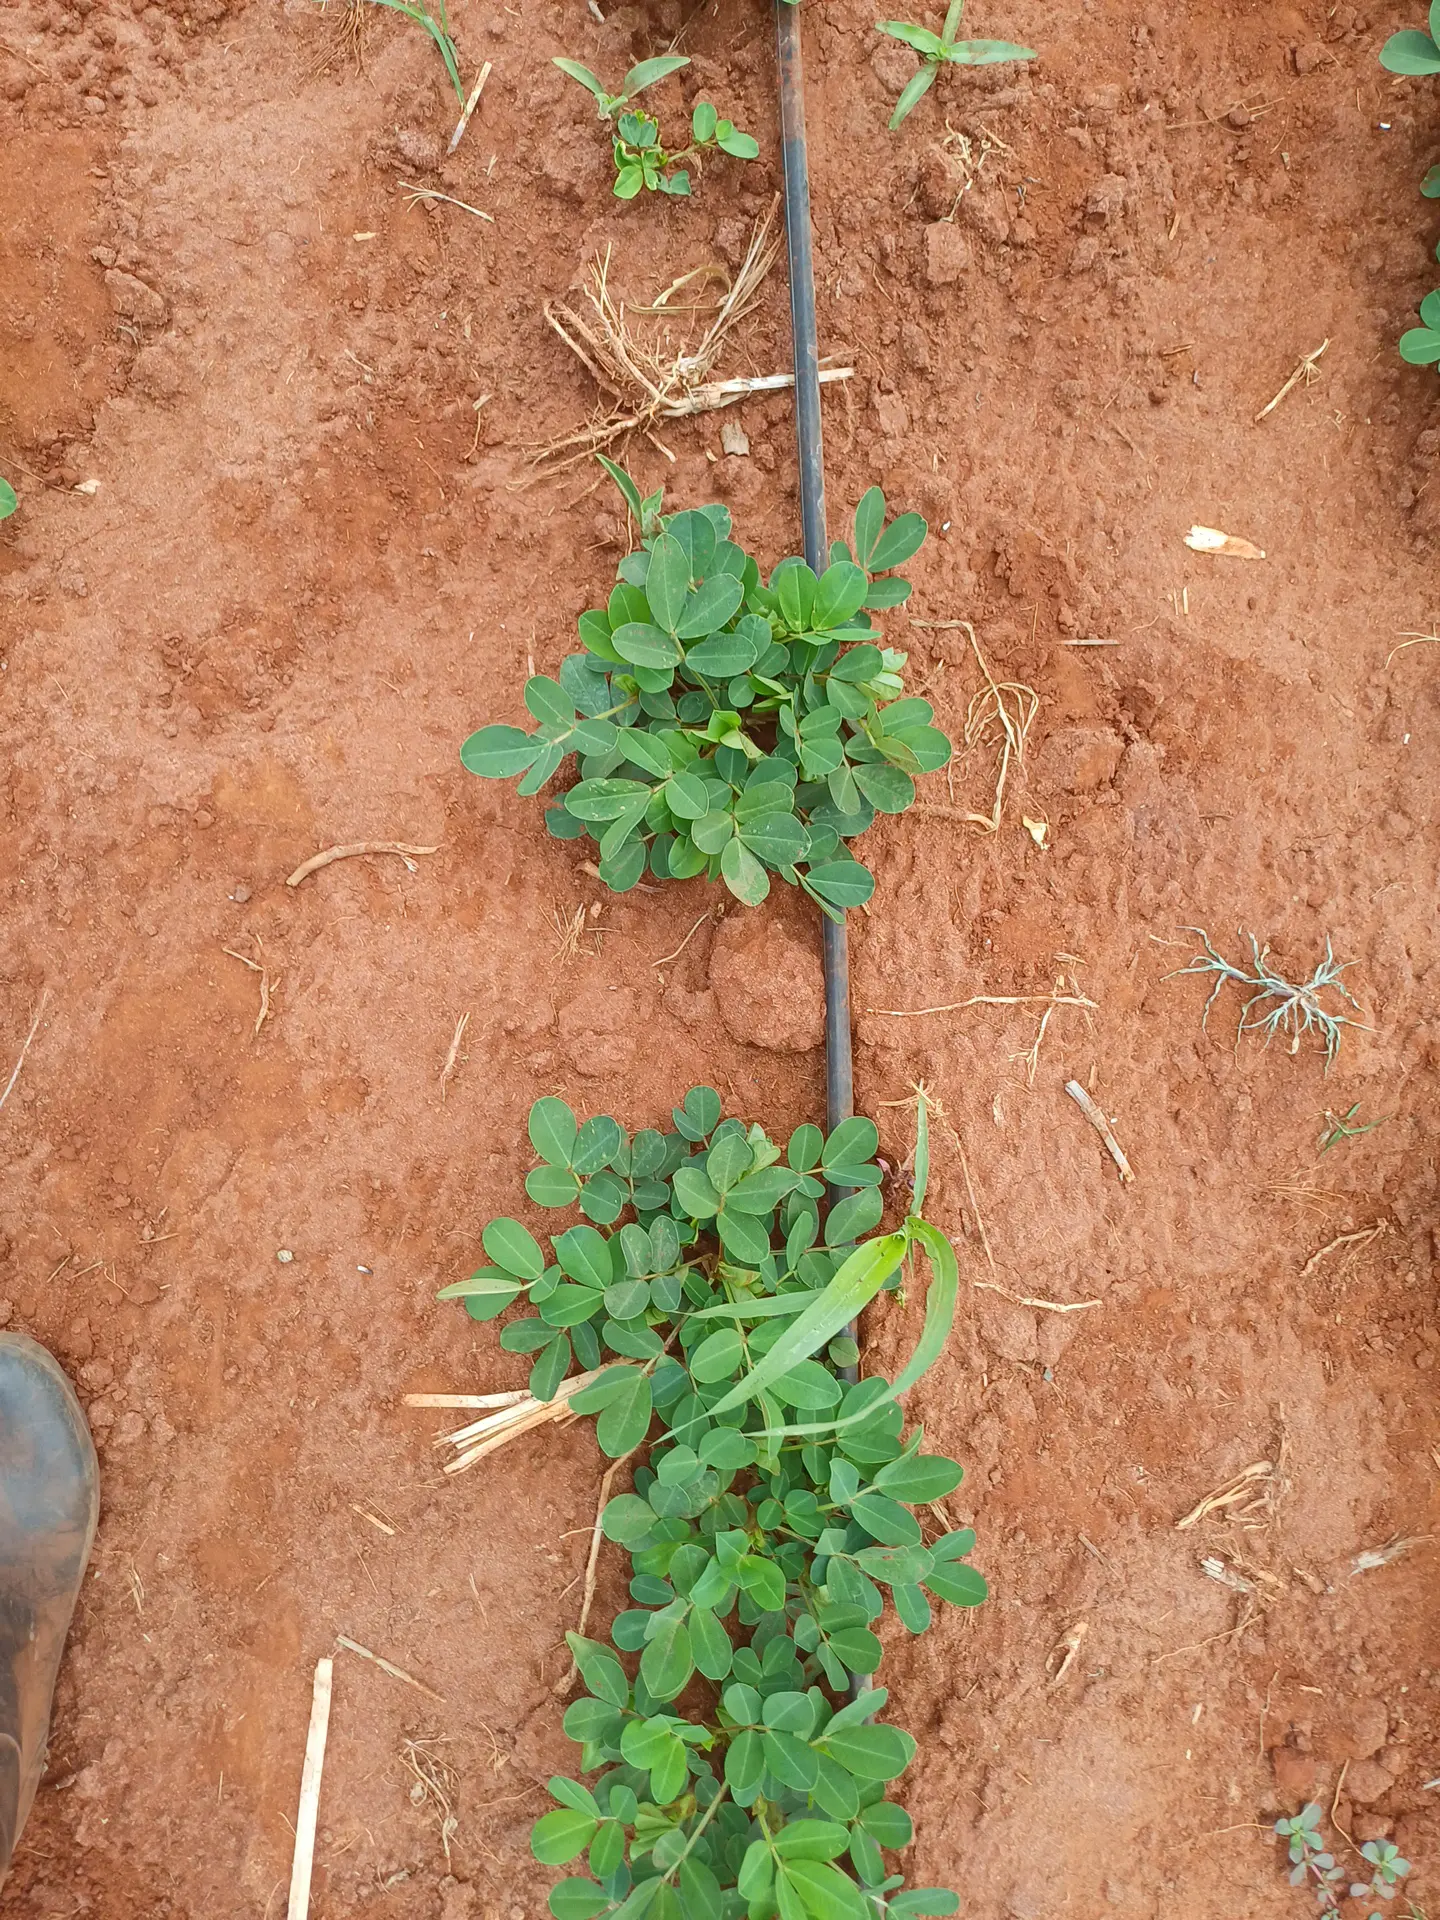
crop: groundnut
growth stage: vegetative
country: Kenya
